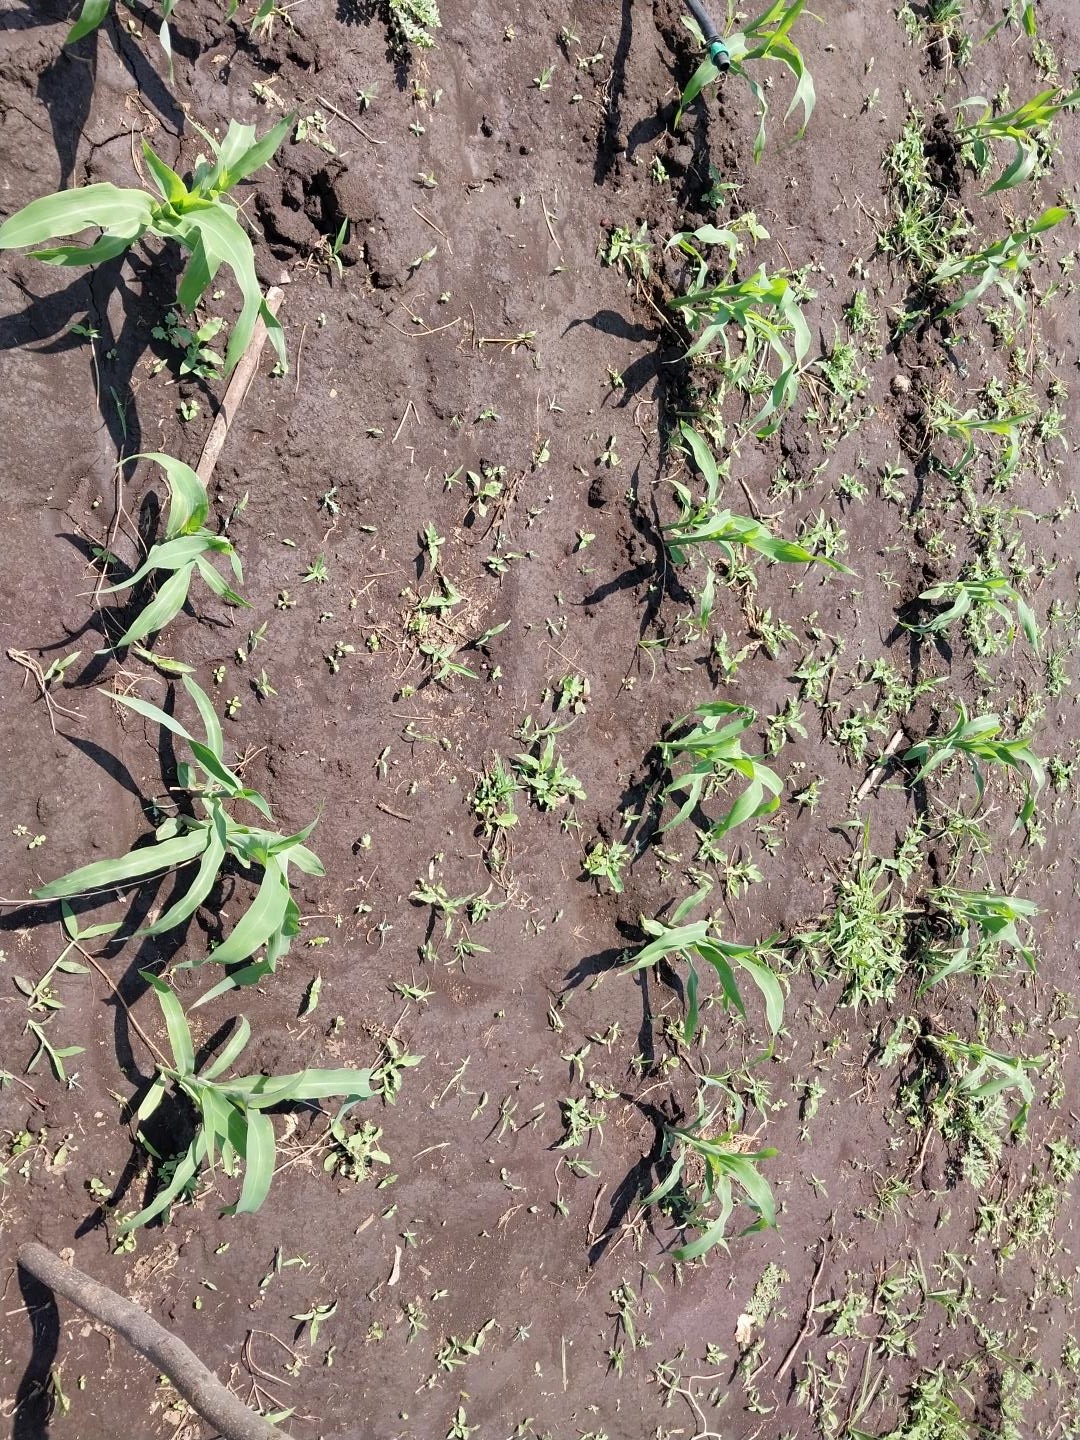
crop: maize
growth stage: emergence
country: Tanzania
